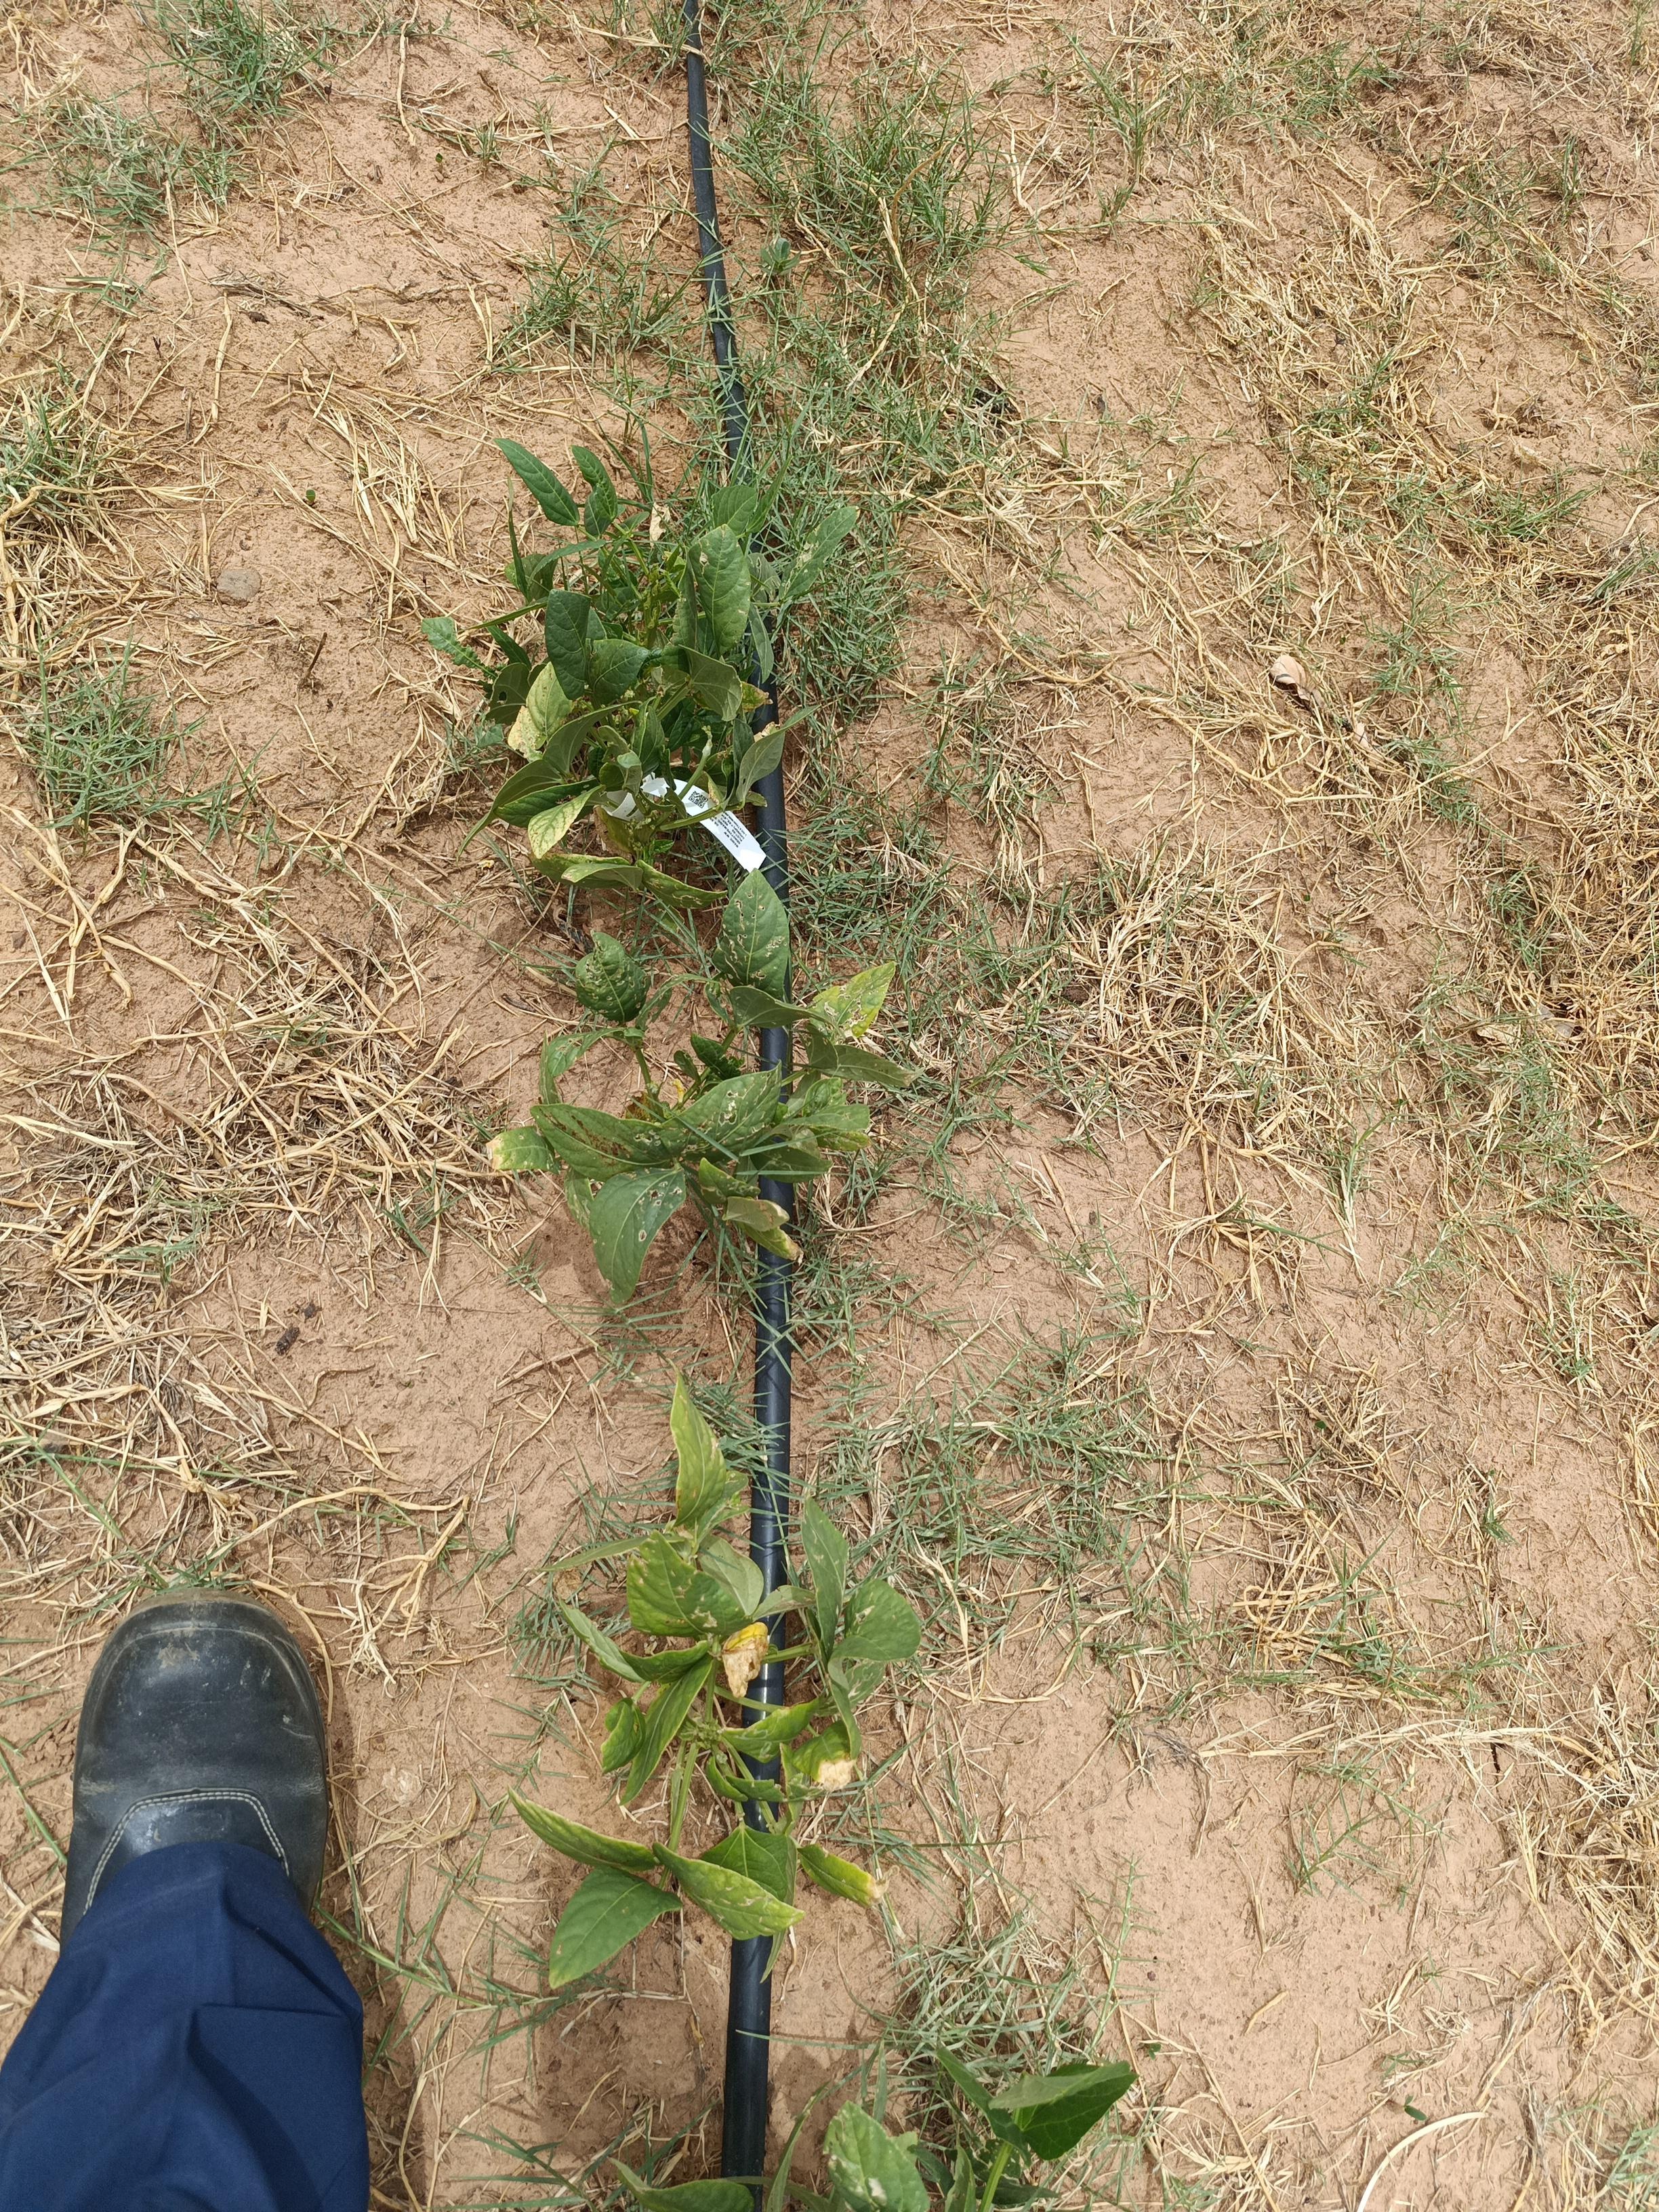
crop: cowpea
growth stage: flowering
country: Nigeria
